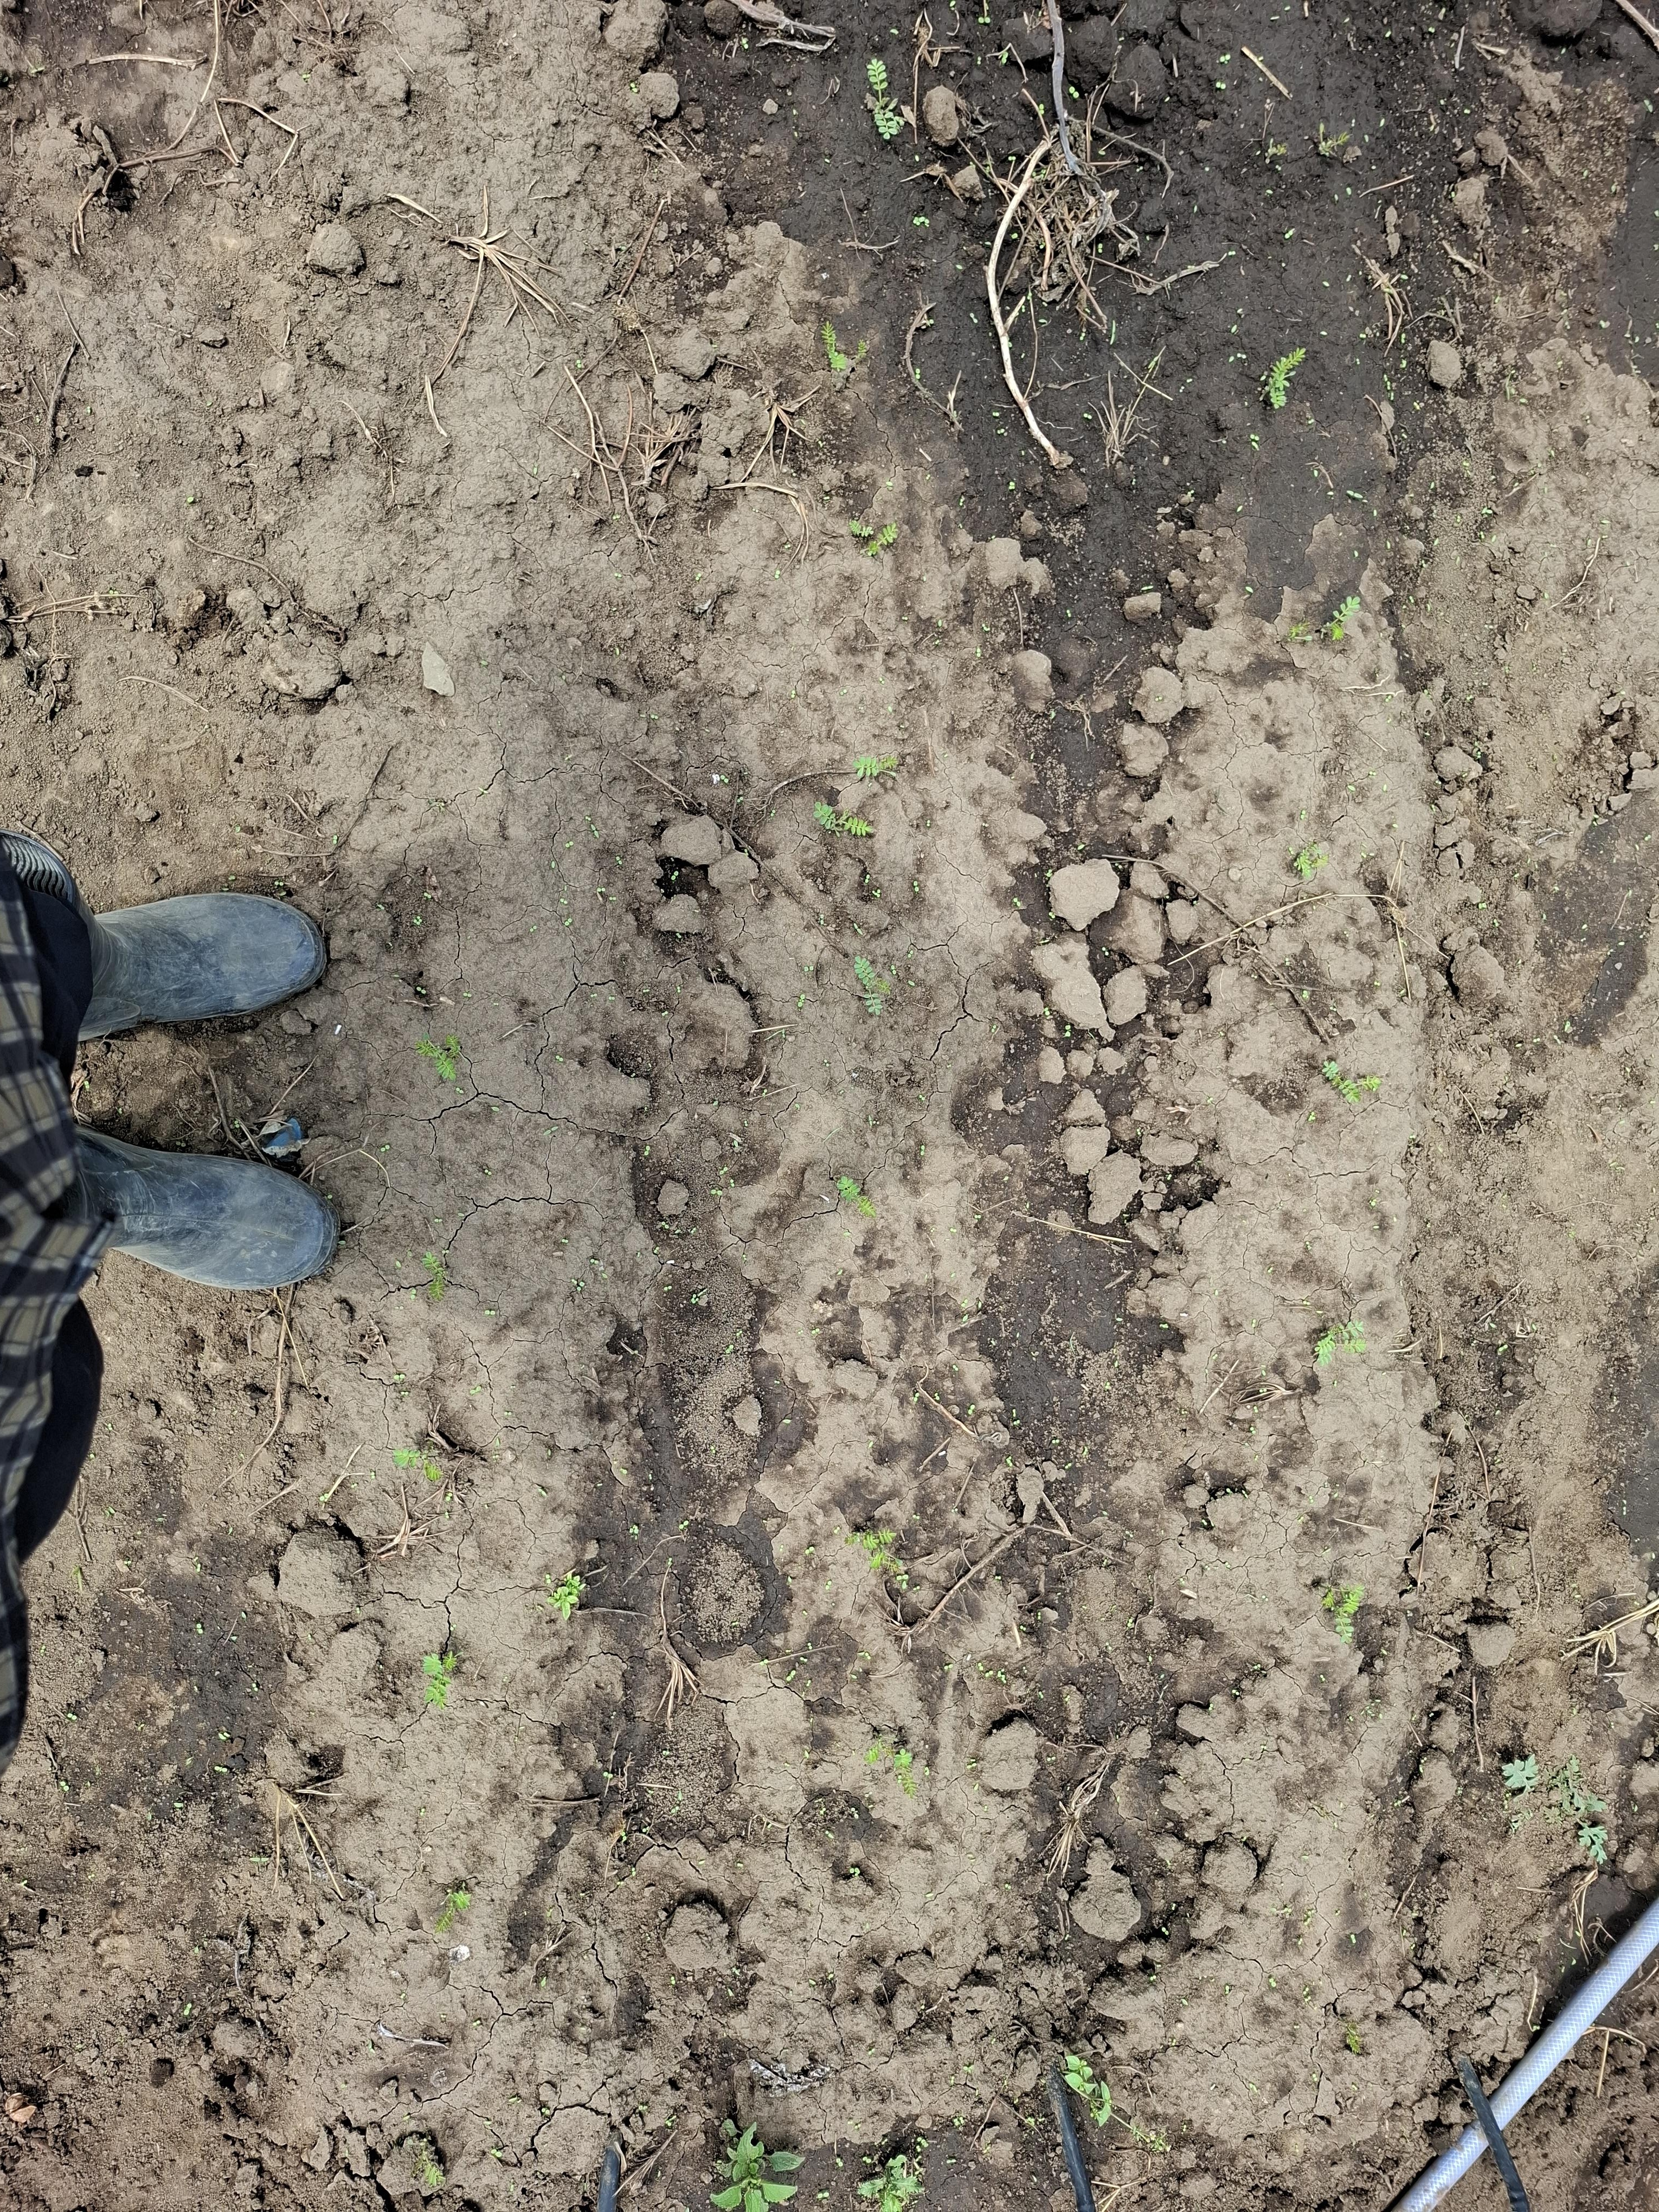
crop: chickpea
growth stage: emergence
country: Tanzania
